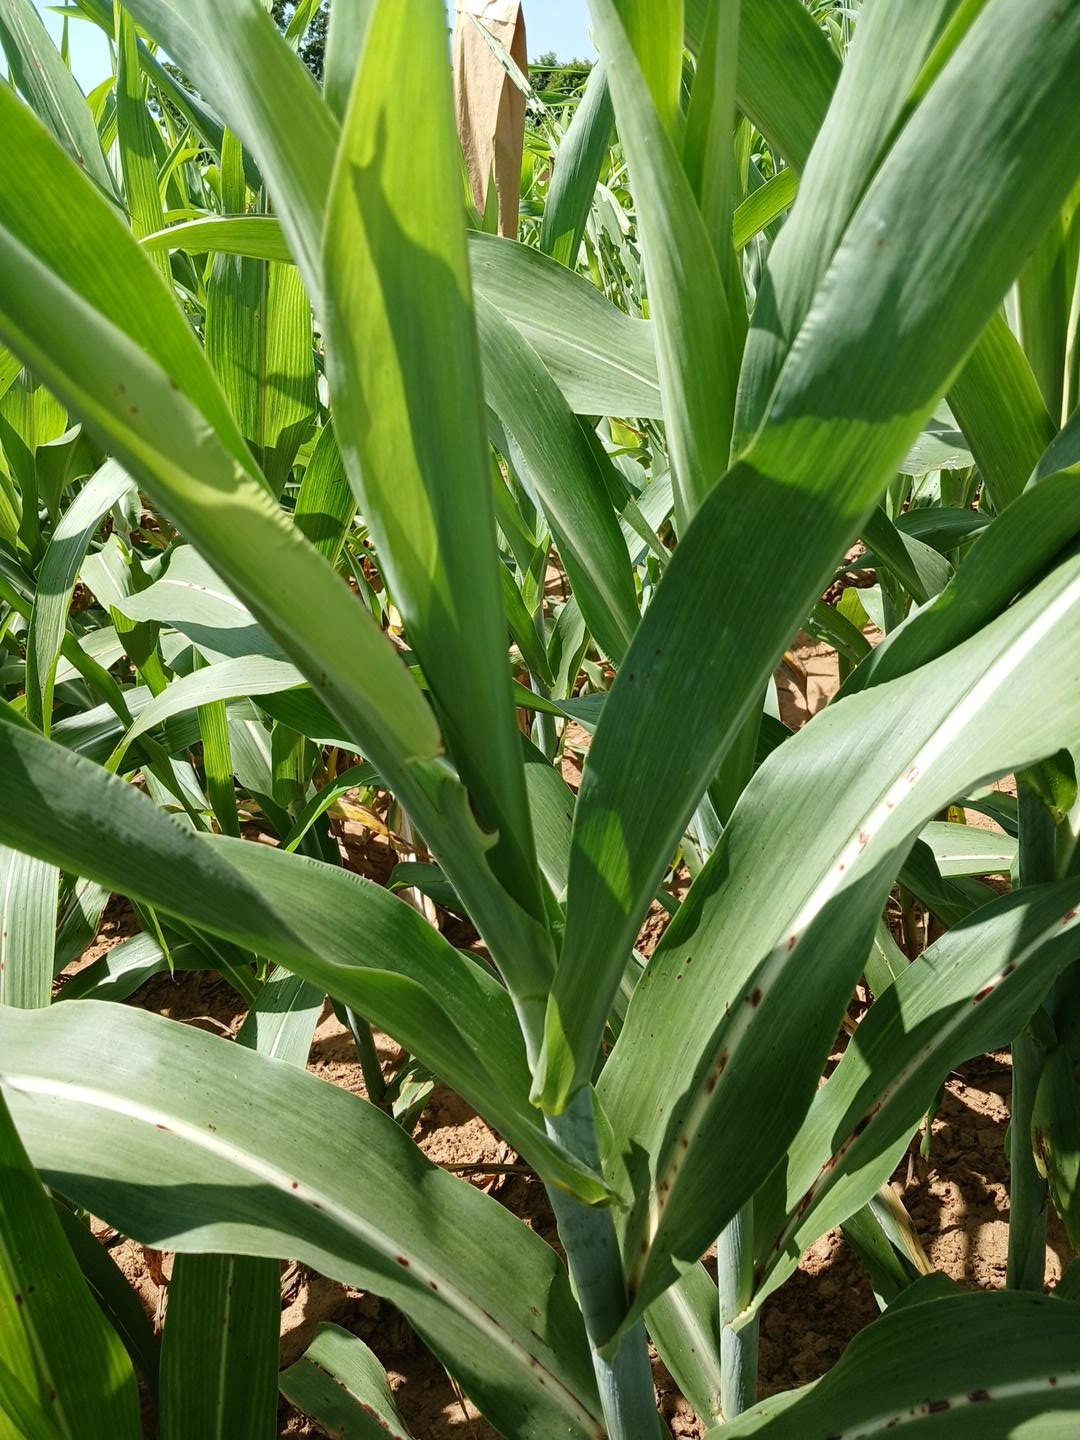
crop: sorghum
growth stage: vegetative
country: Senegal
